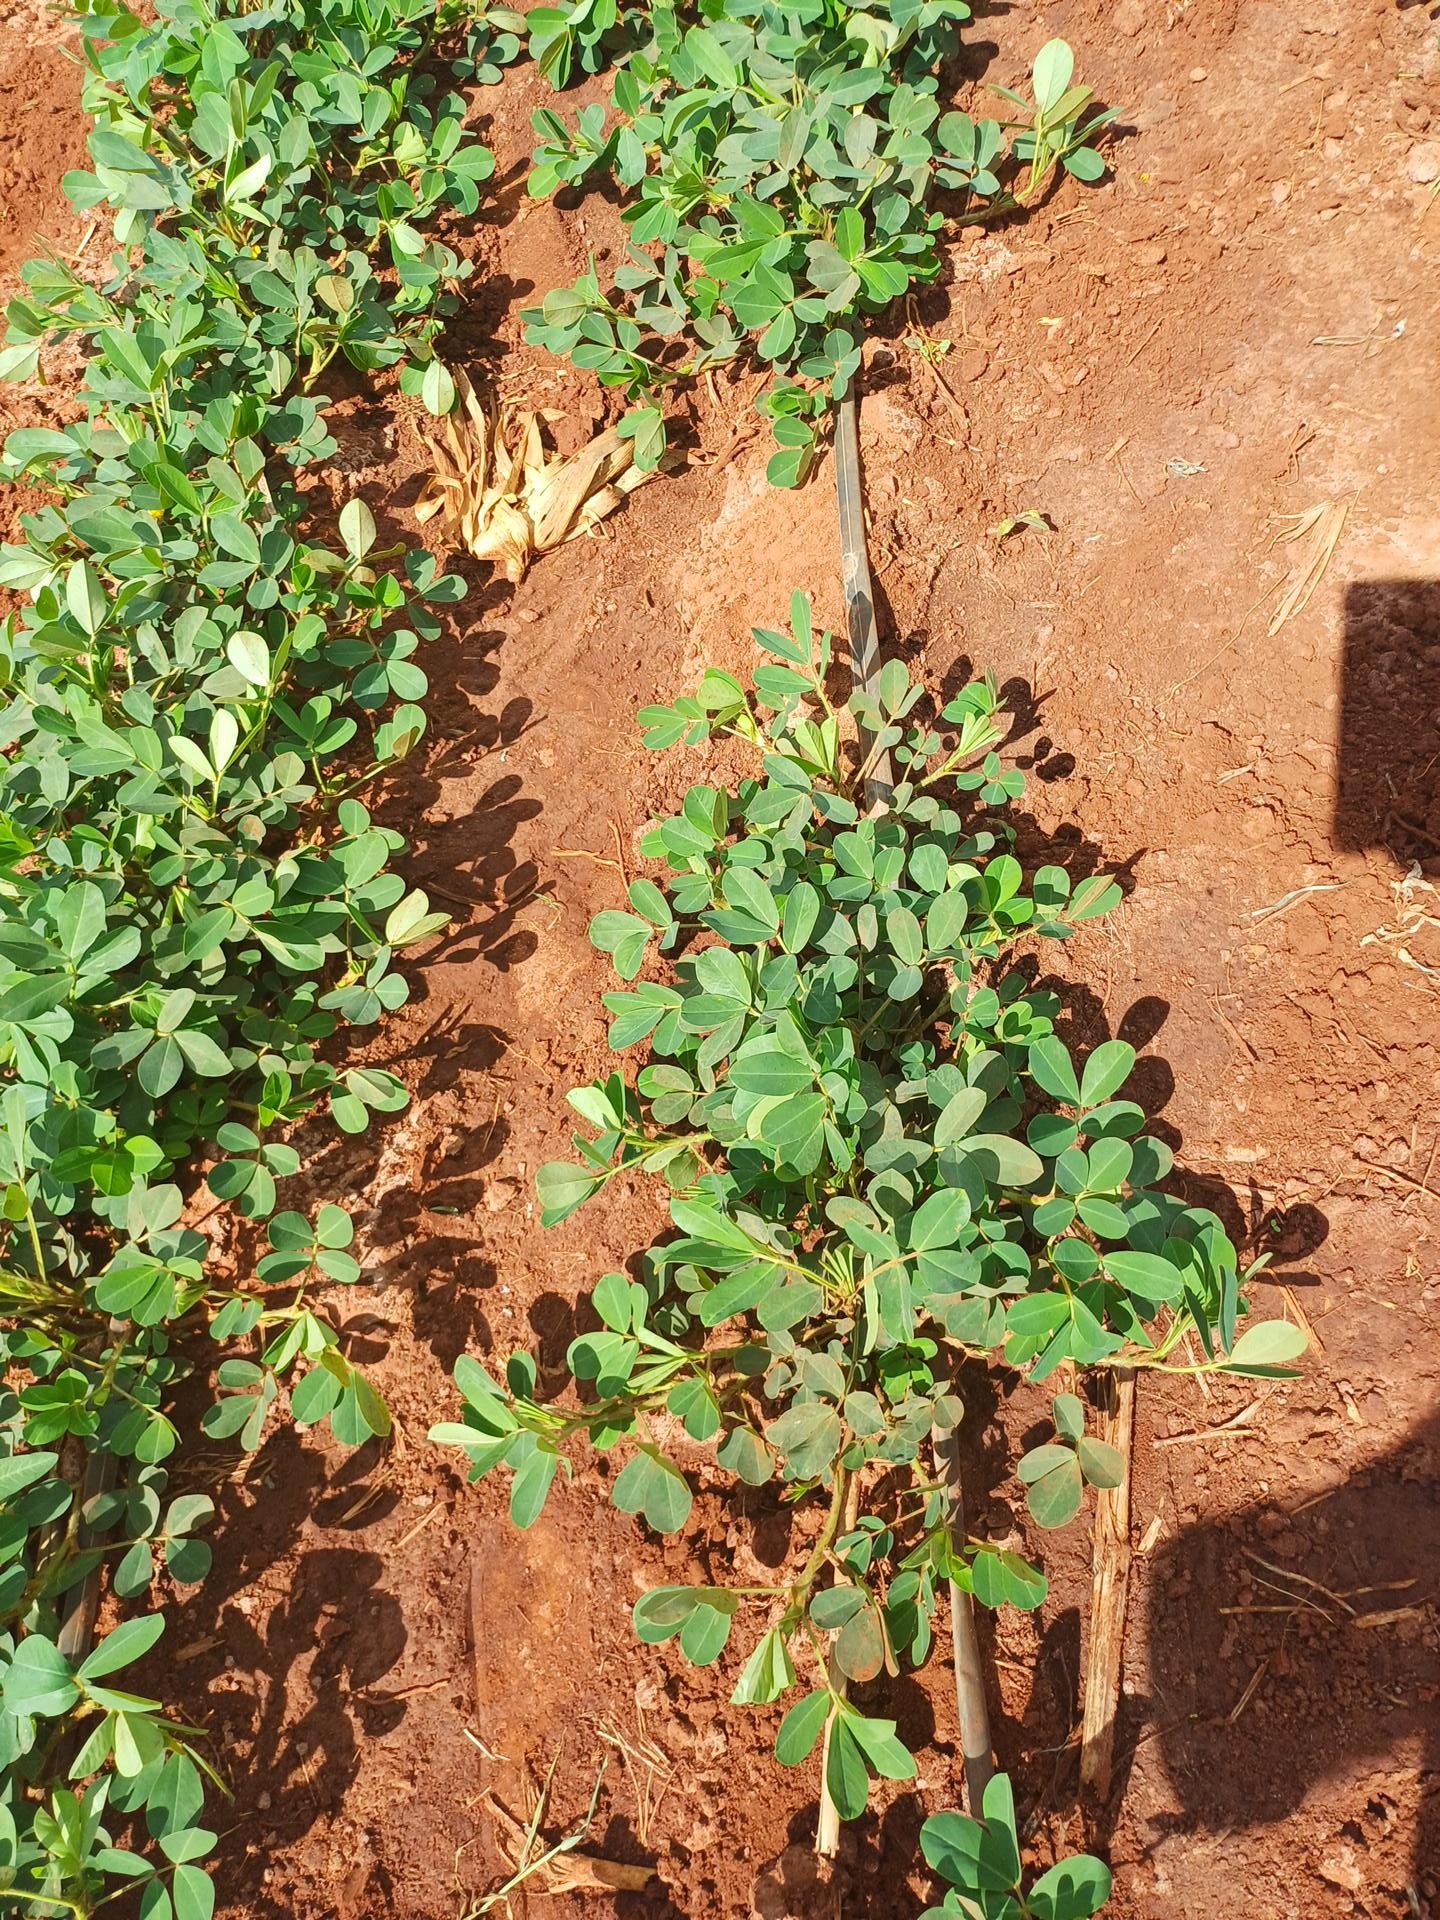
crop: groundnut
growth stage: flowering
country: Kenya
